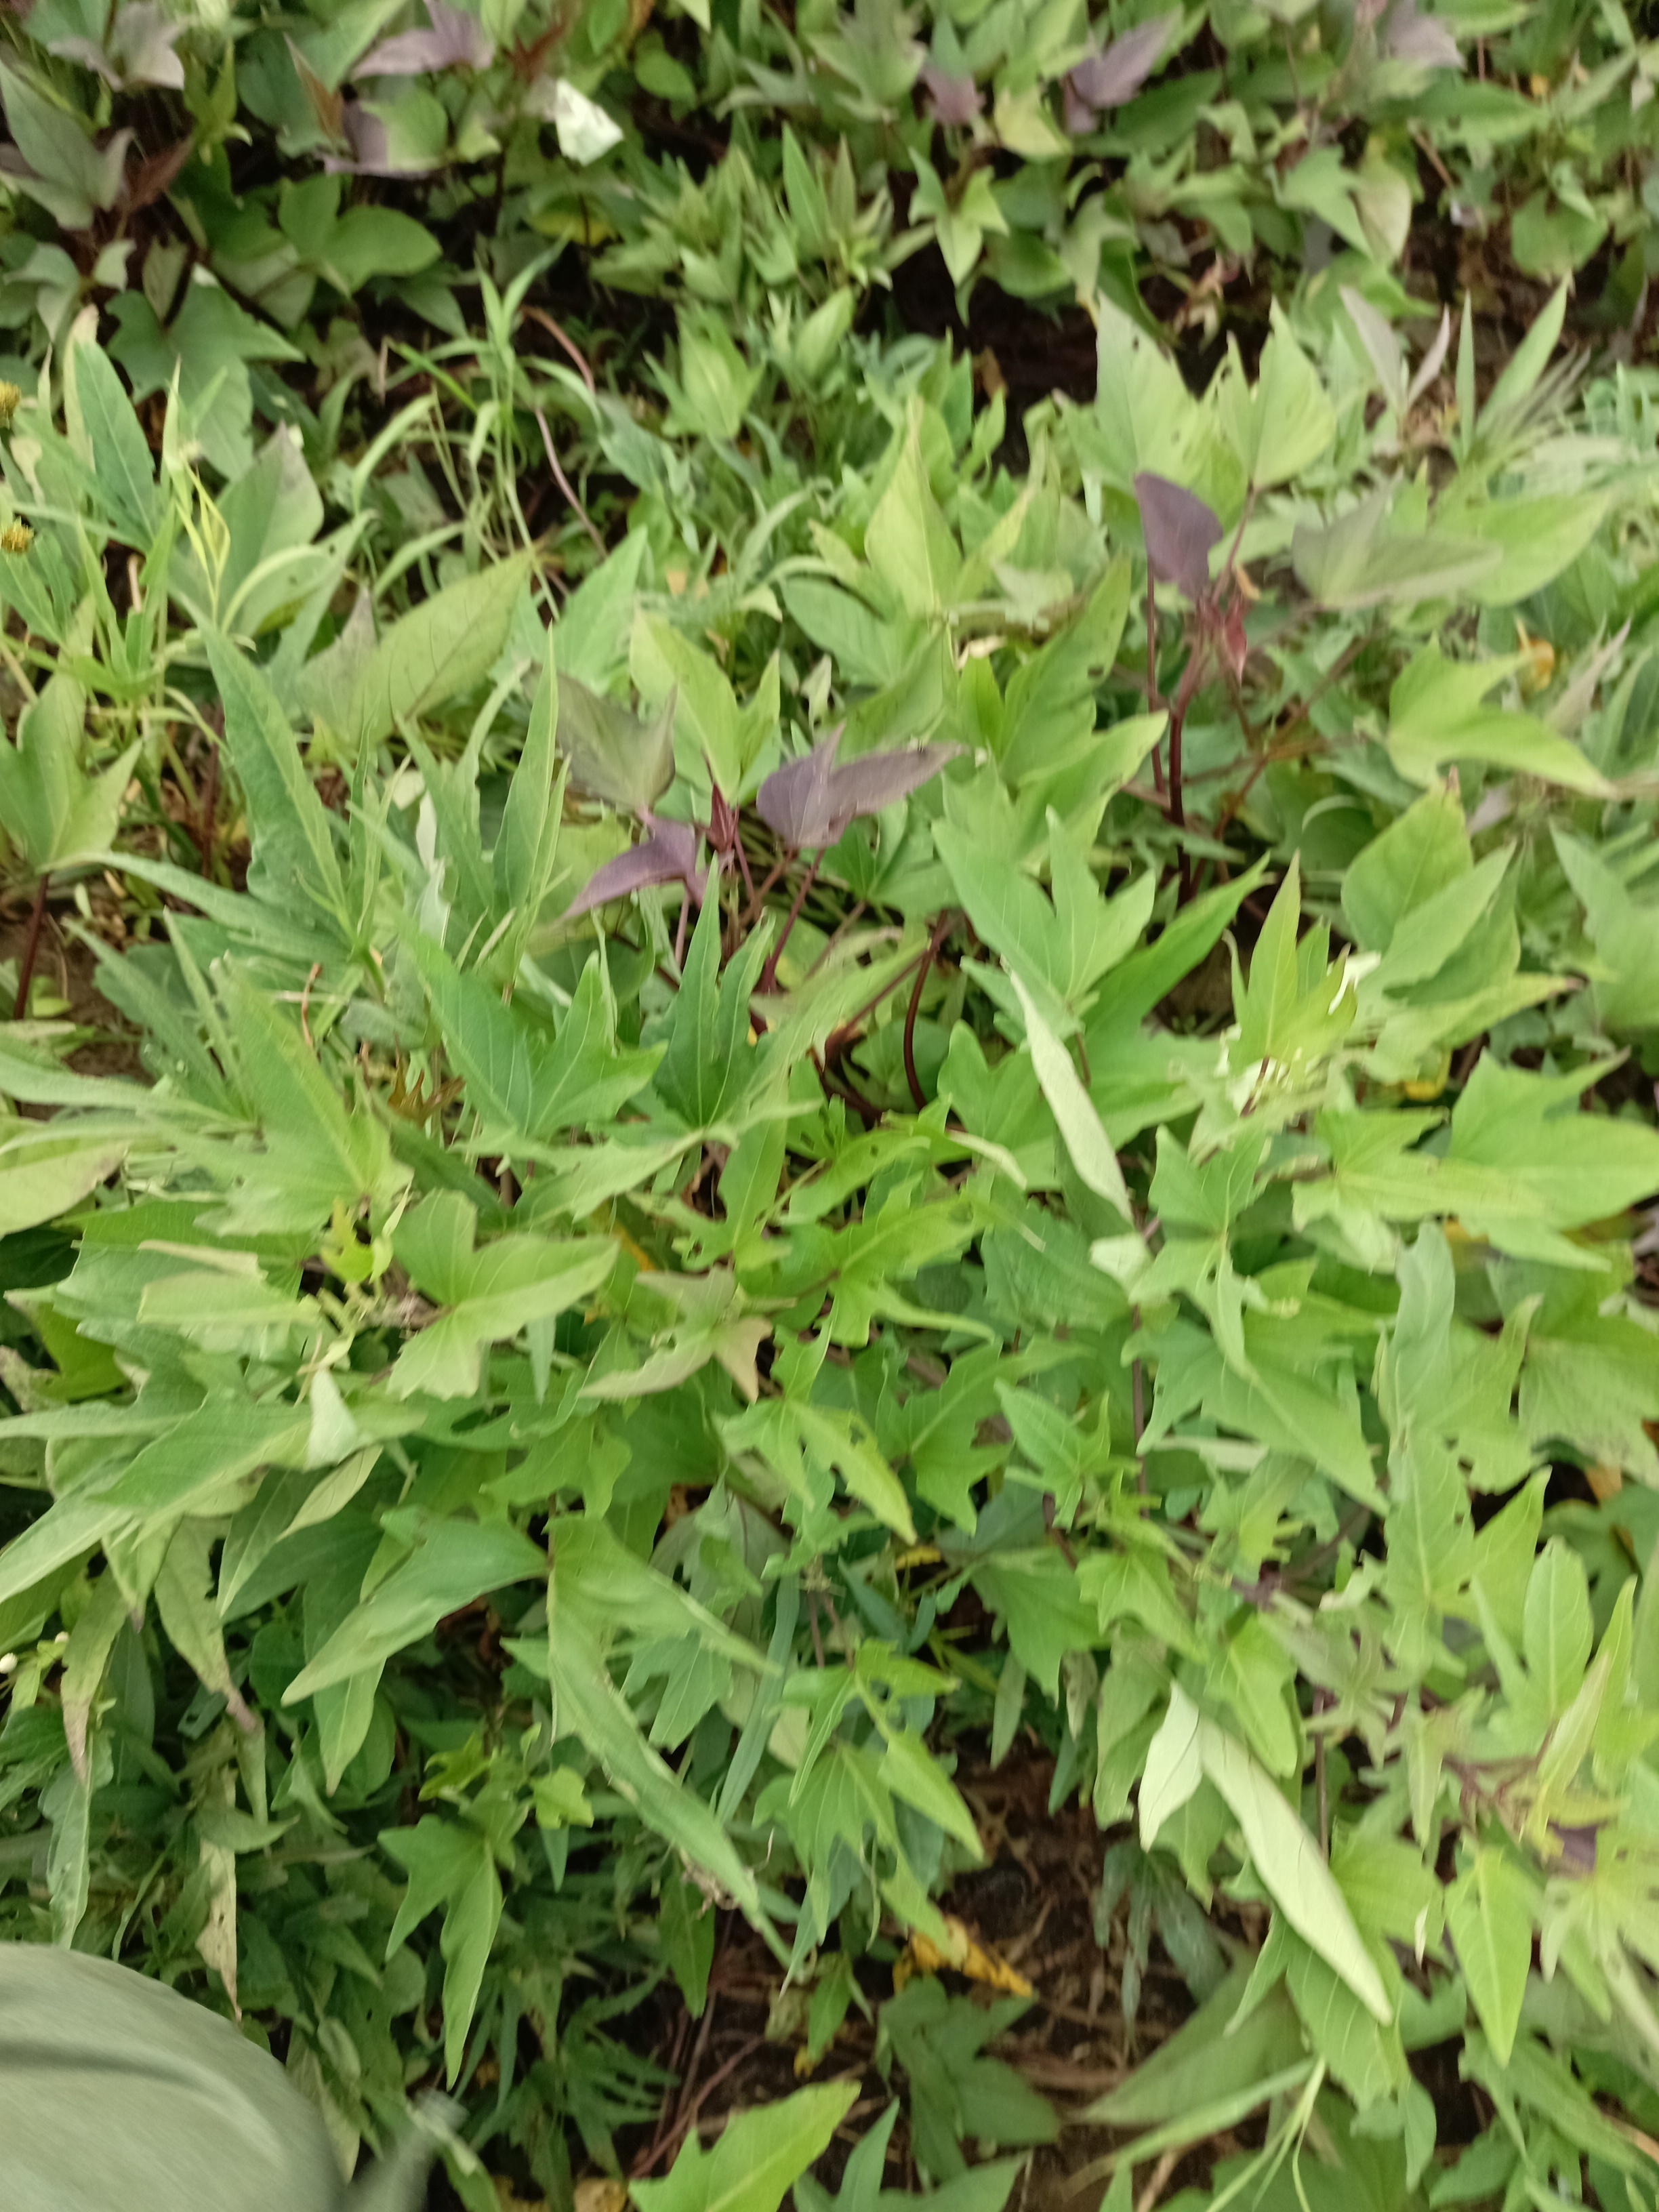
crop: sweet potato
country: Tanzania
